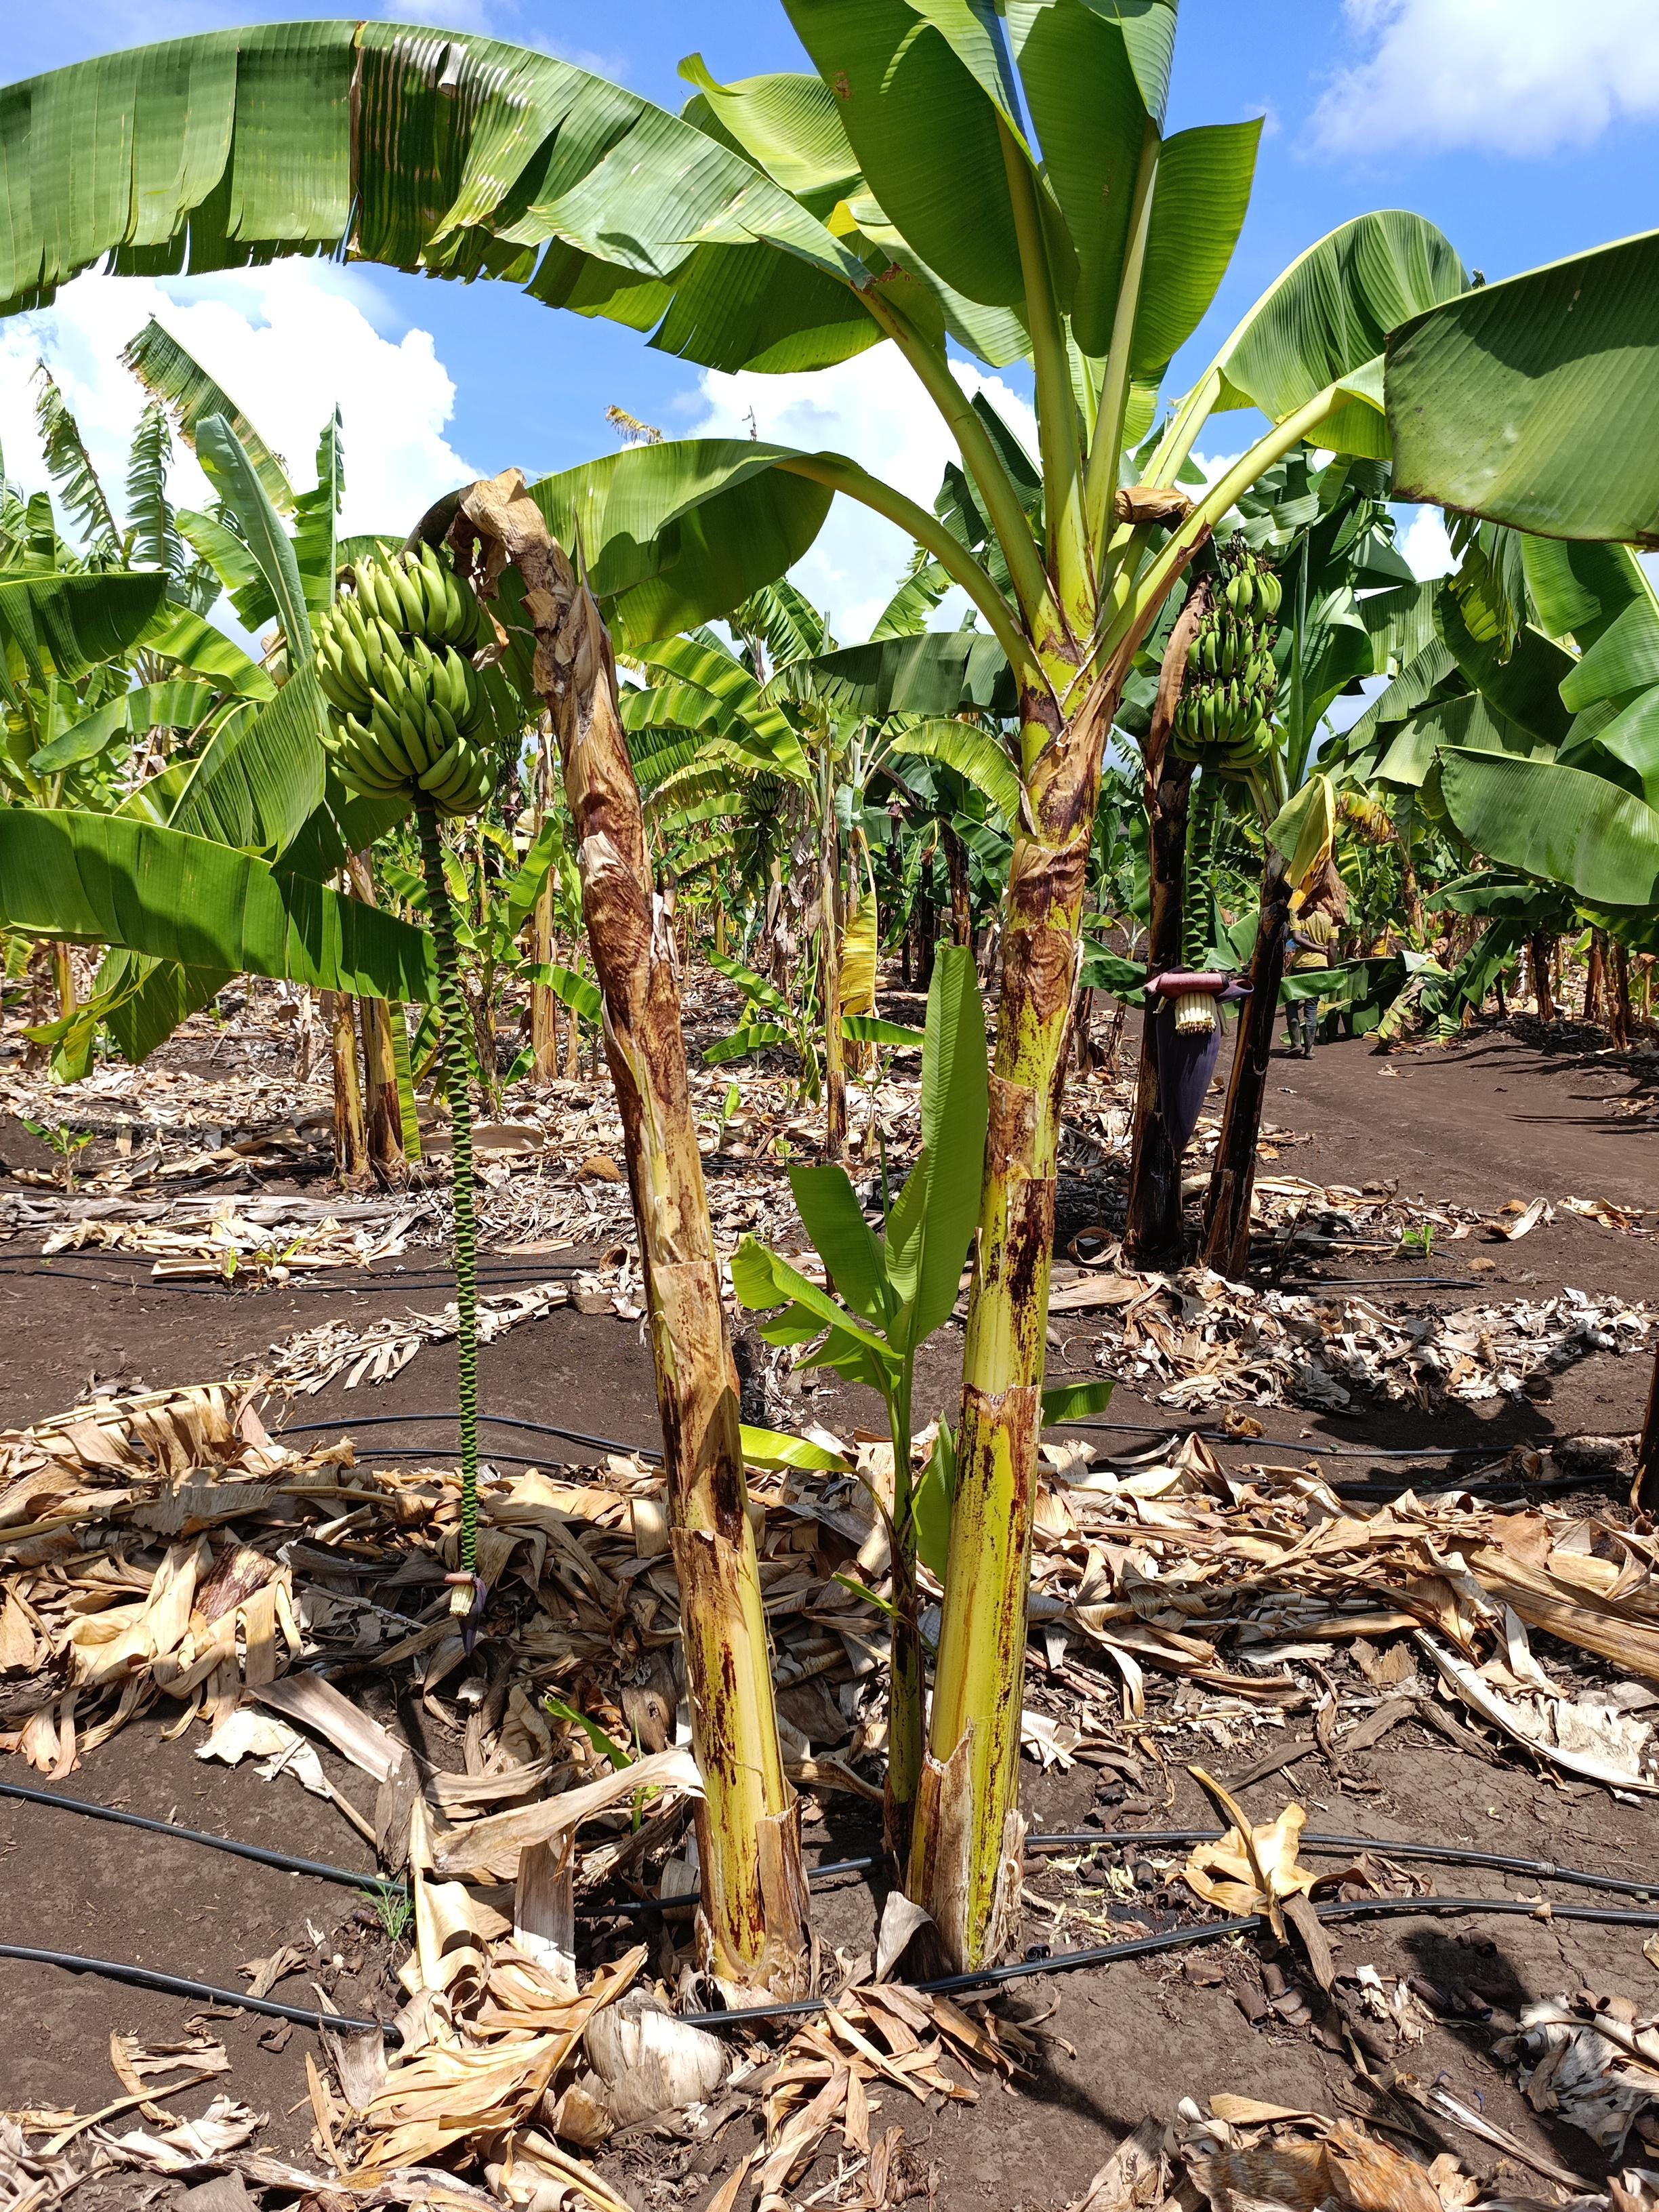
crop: banana
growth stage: development fruit
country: Tanzania
